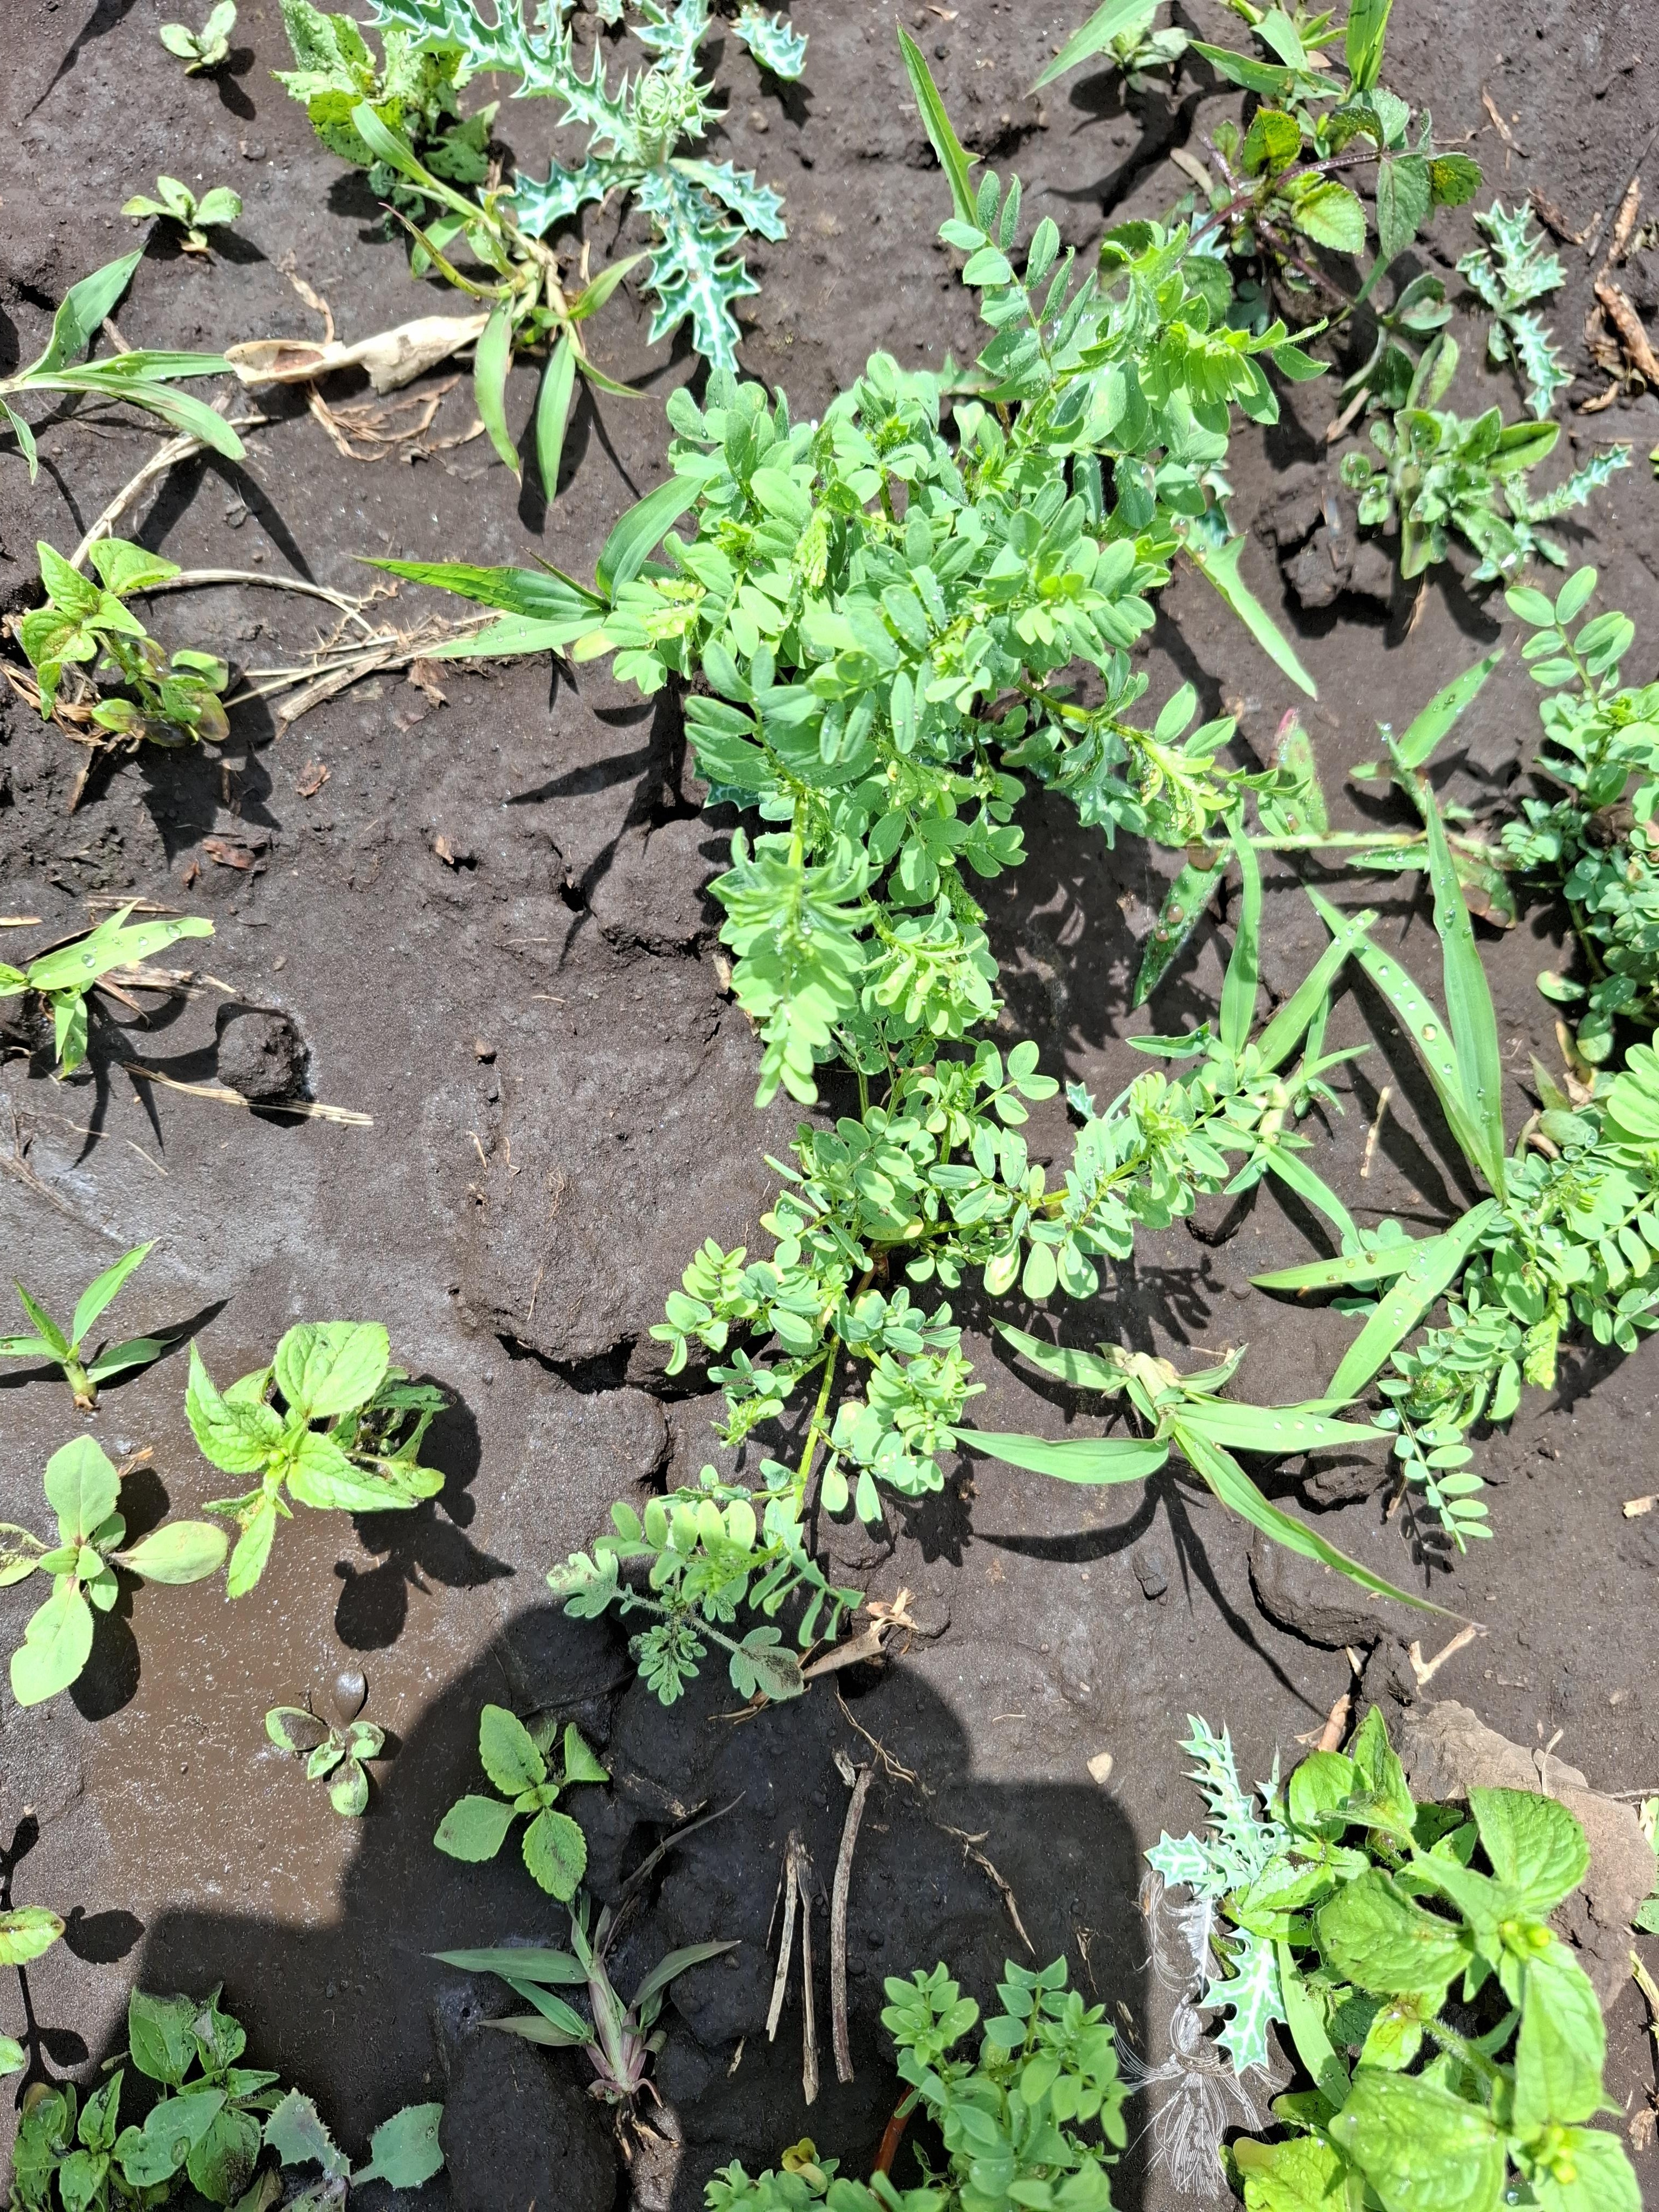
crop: lentil
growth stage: vegetative
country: Tanzania
